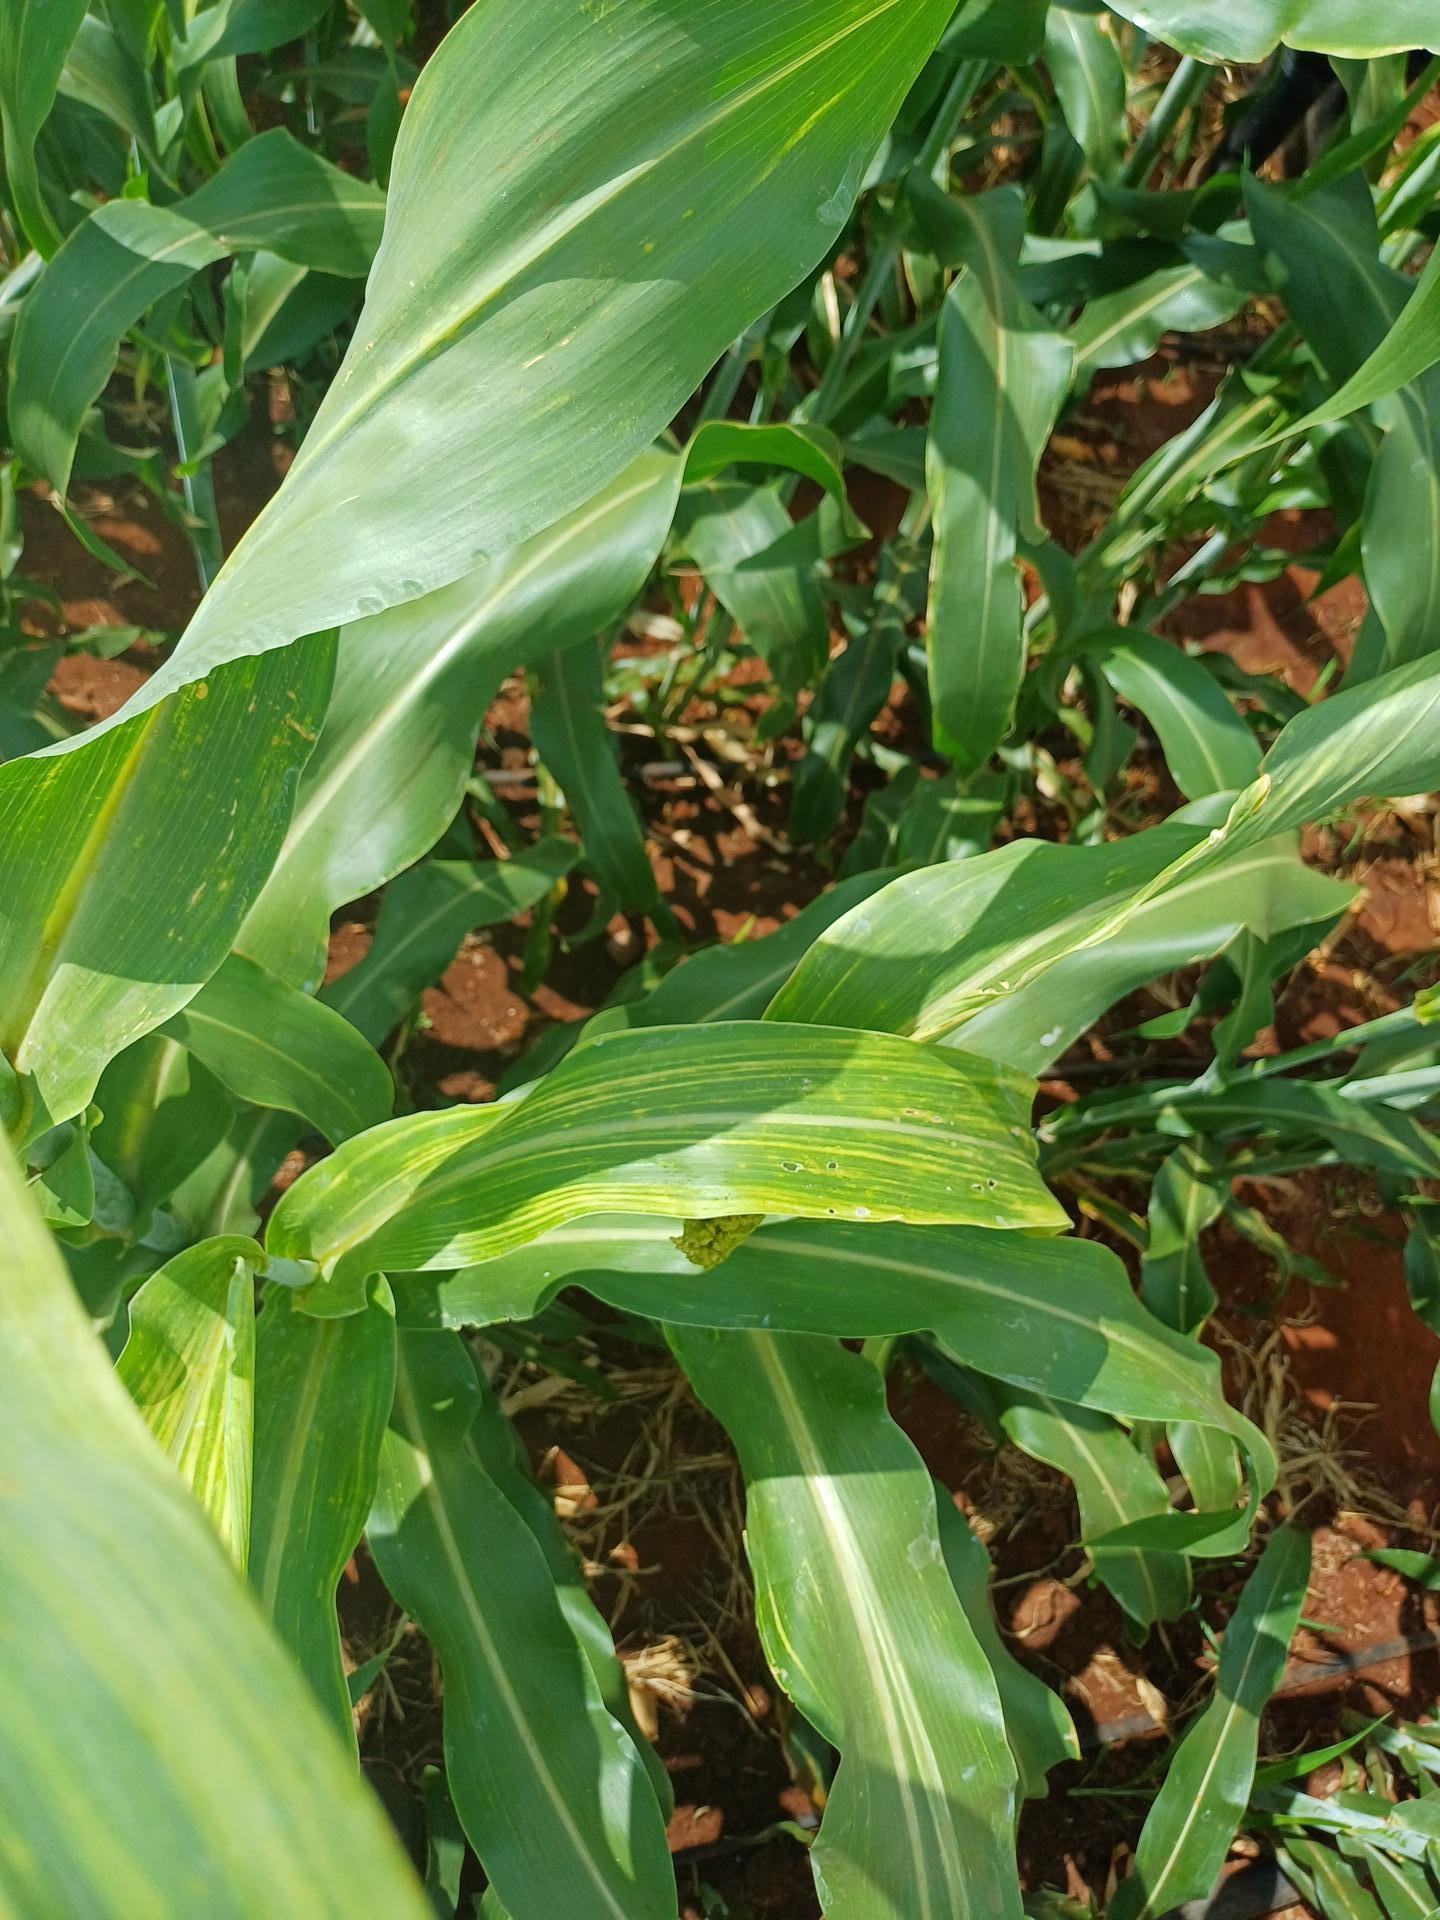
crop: sorghum
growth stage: heading tuber
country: Kenya
